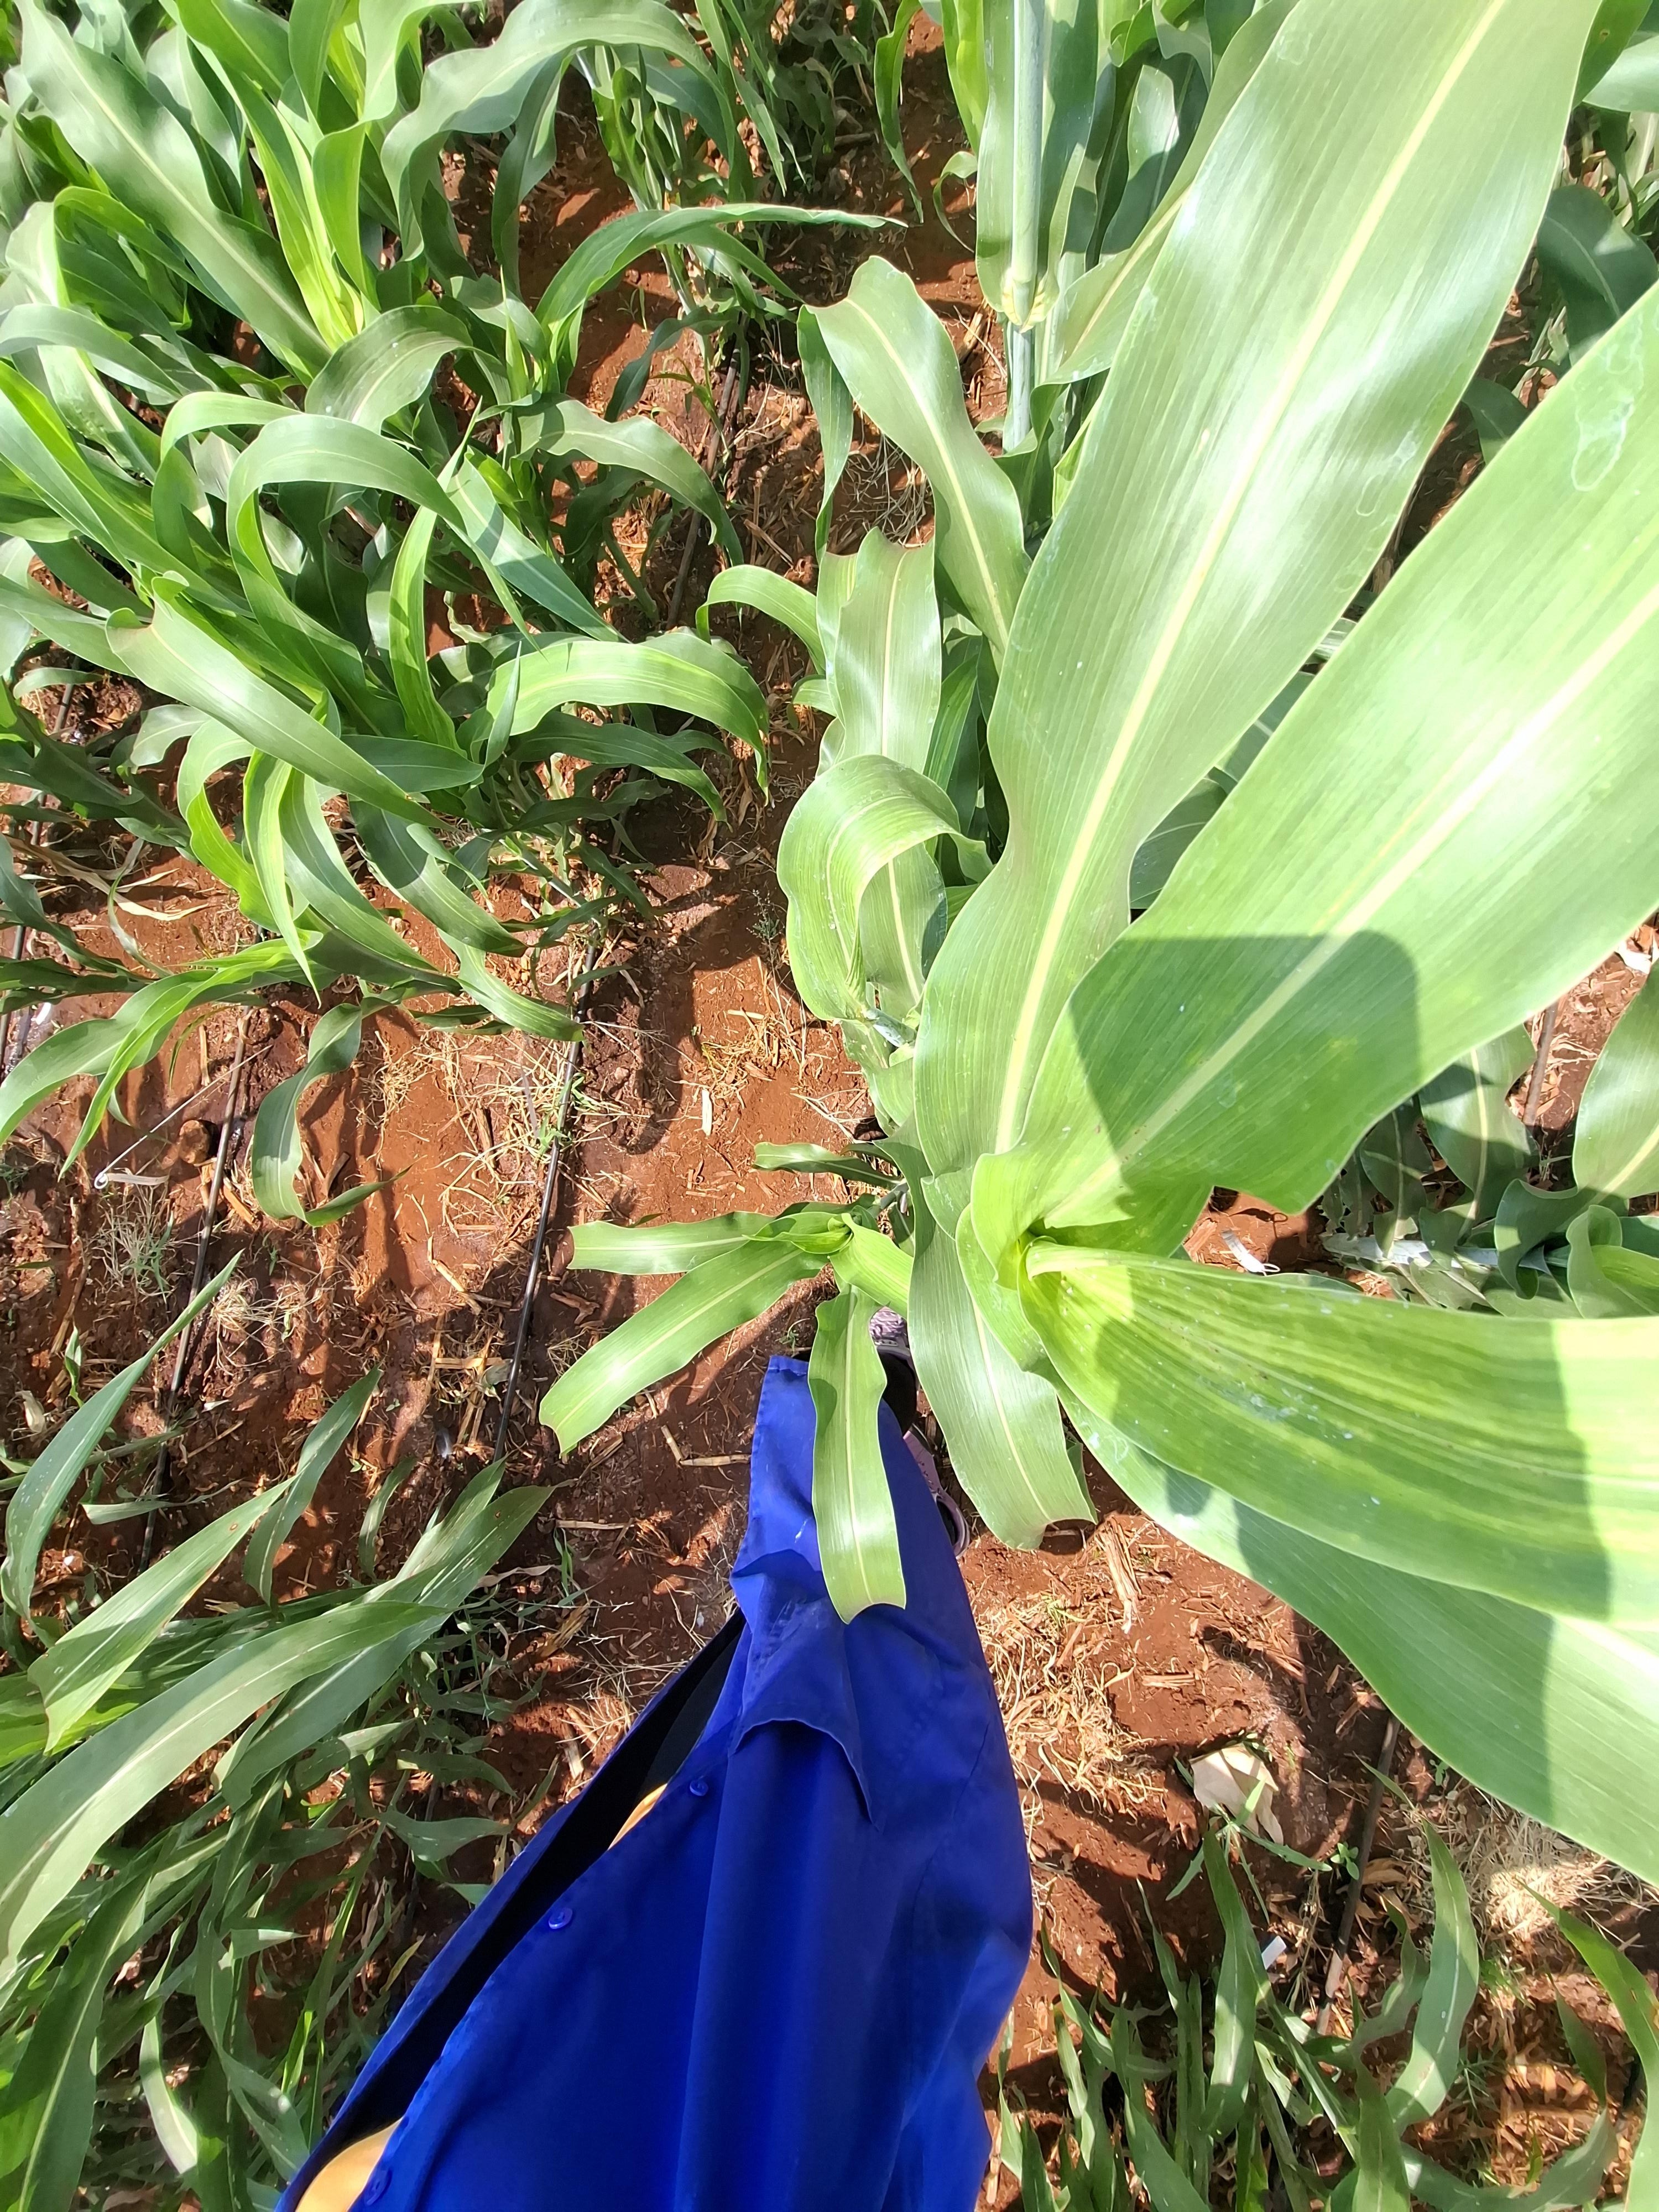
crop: sorghum
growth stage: vegetative
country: Kenya
